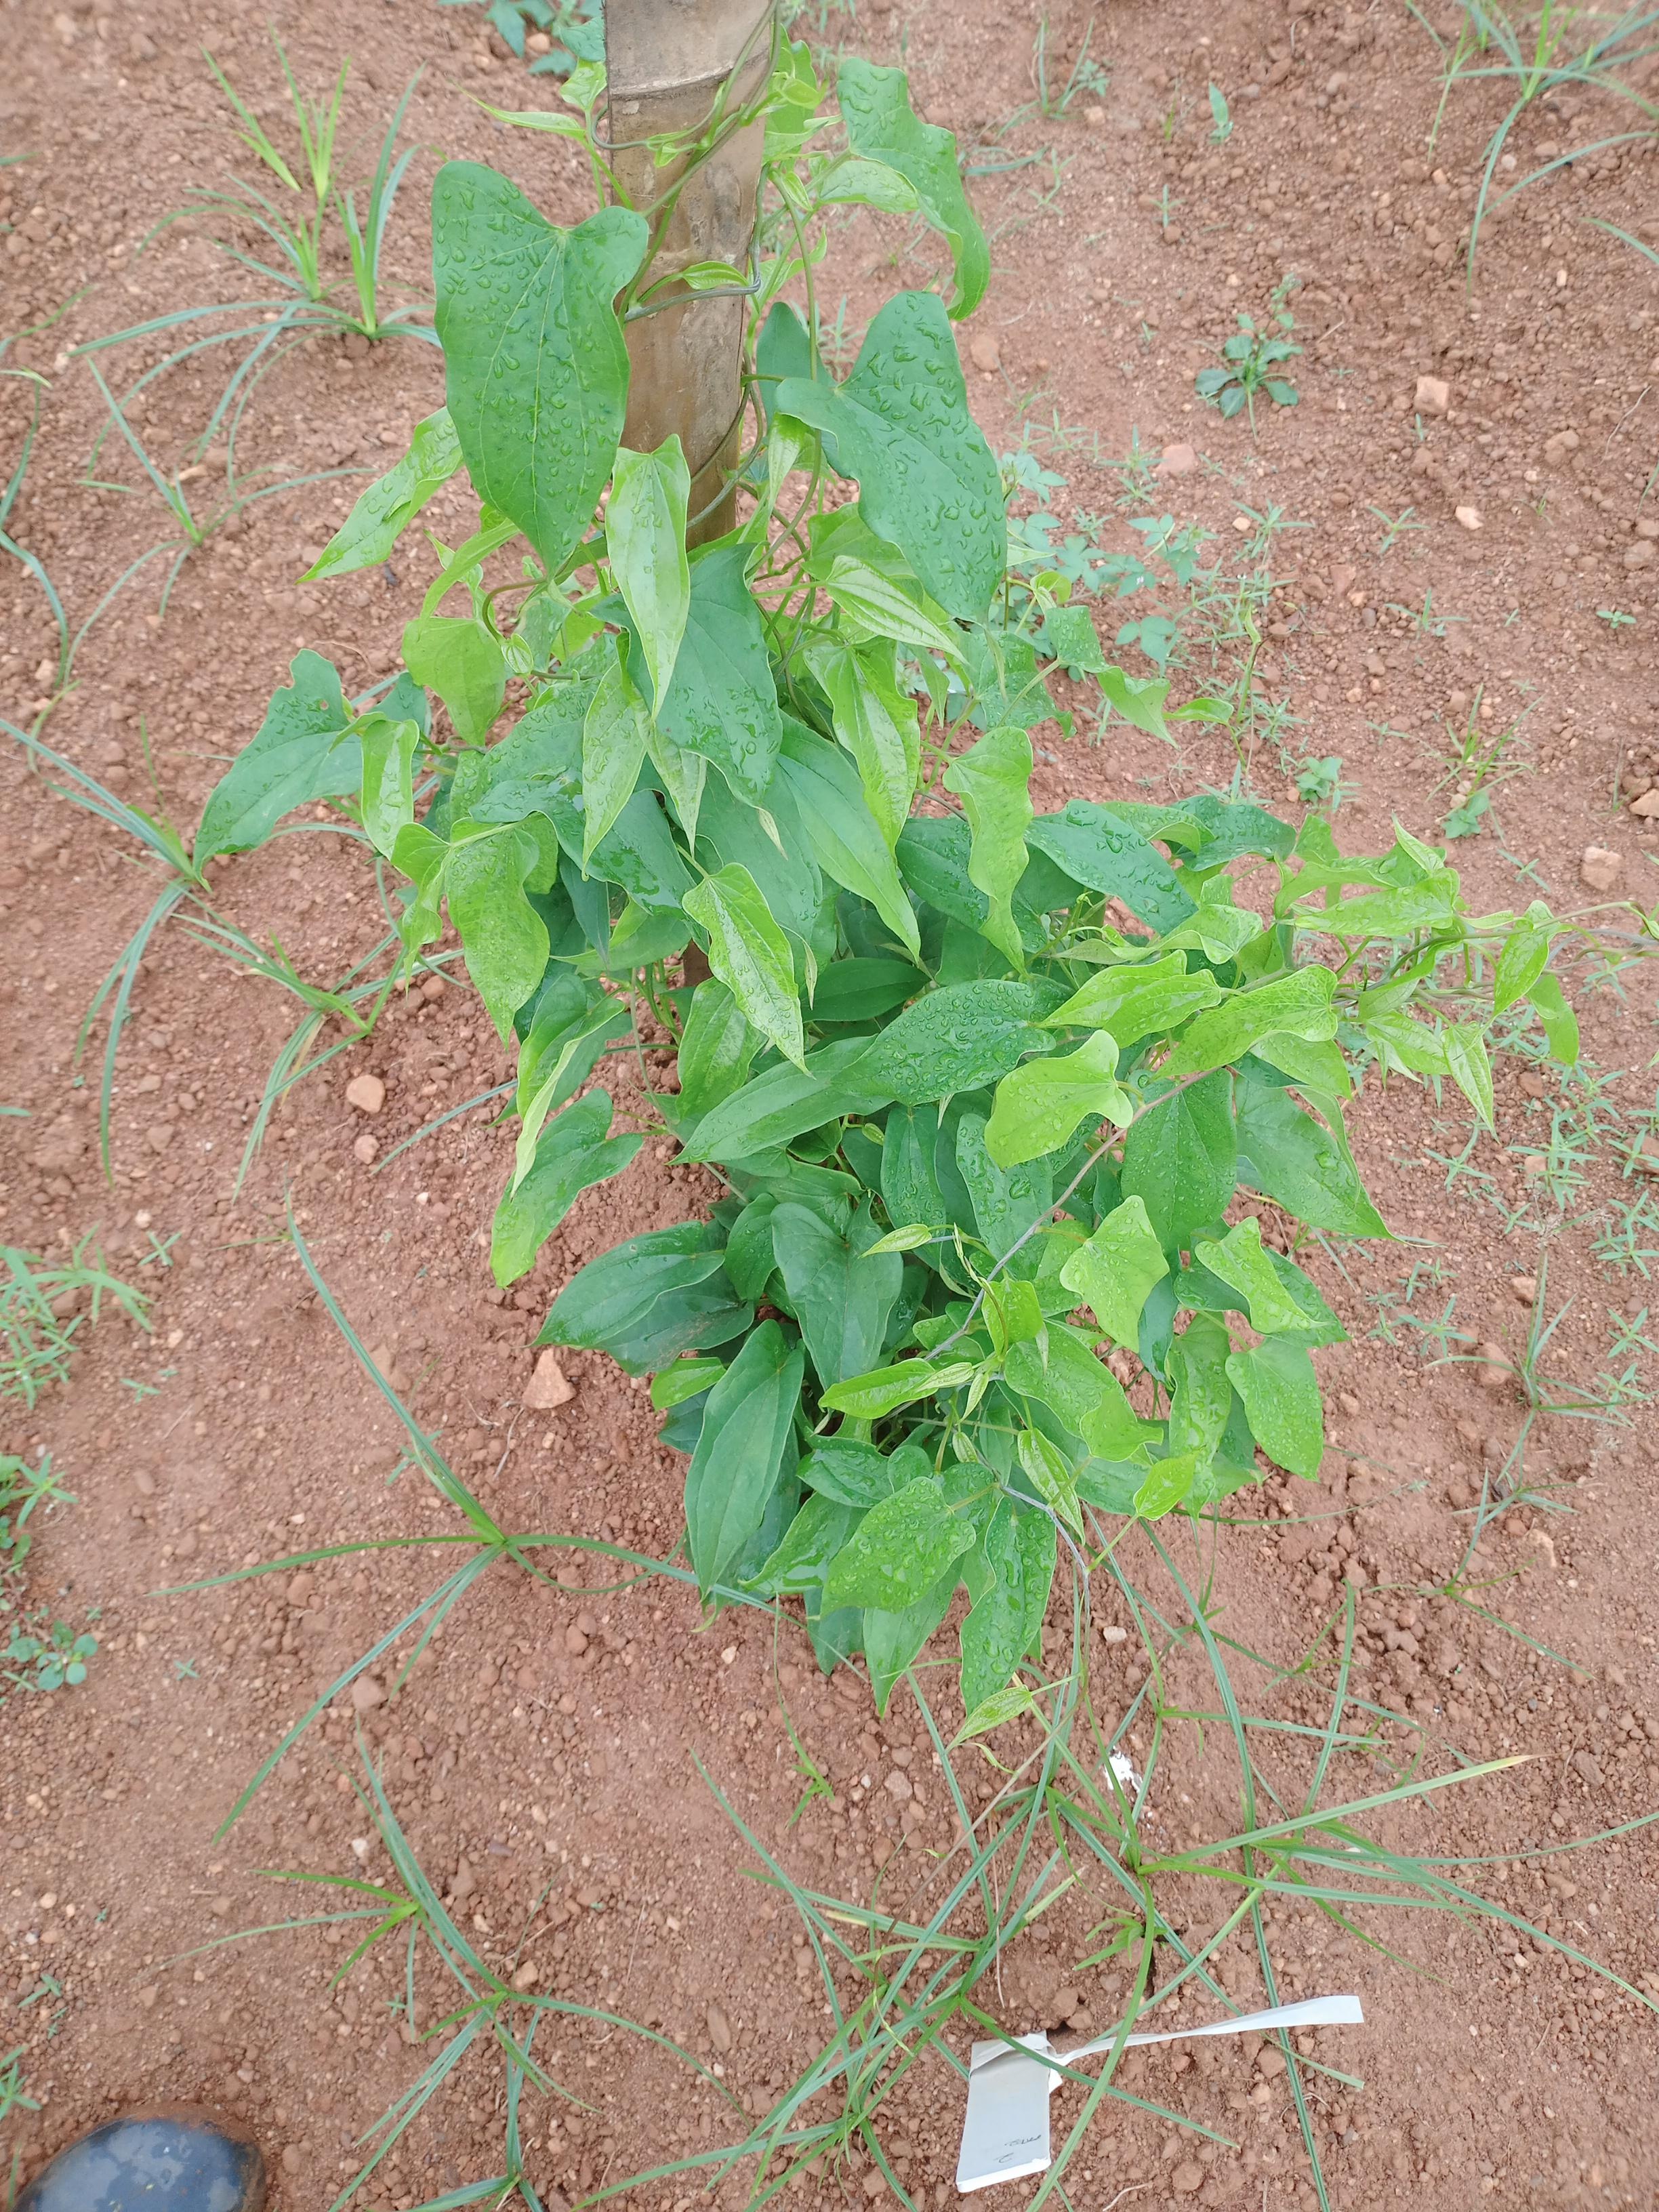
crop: yam
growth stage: vegetative
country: Nigeria
